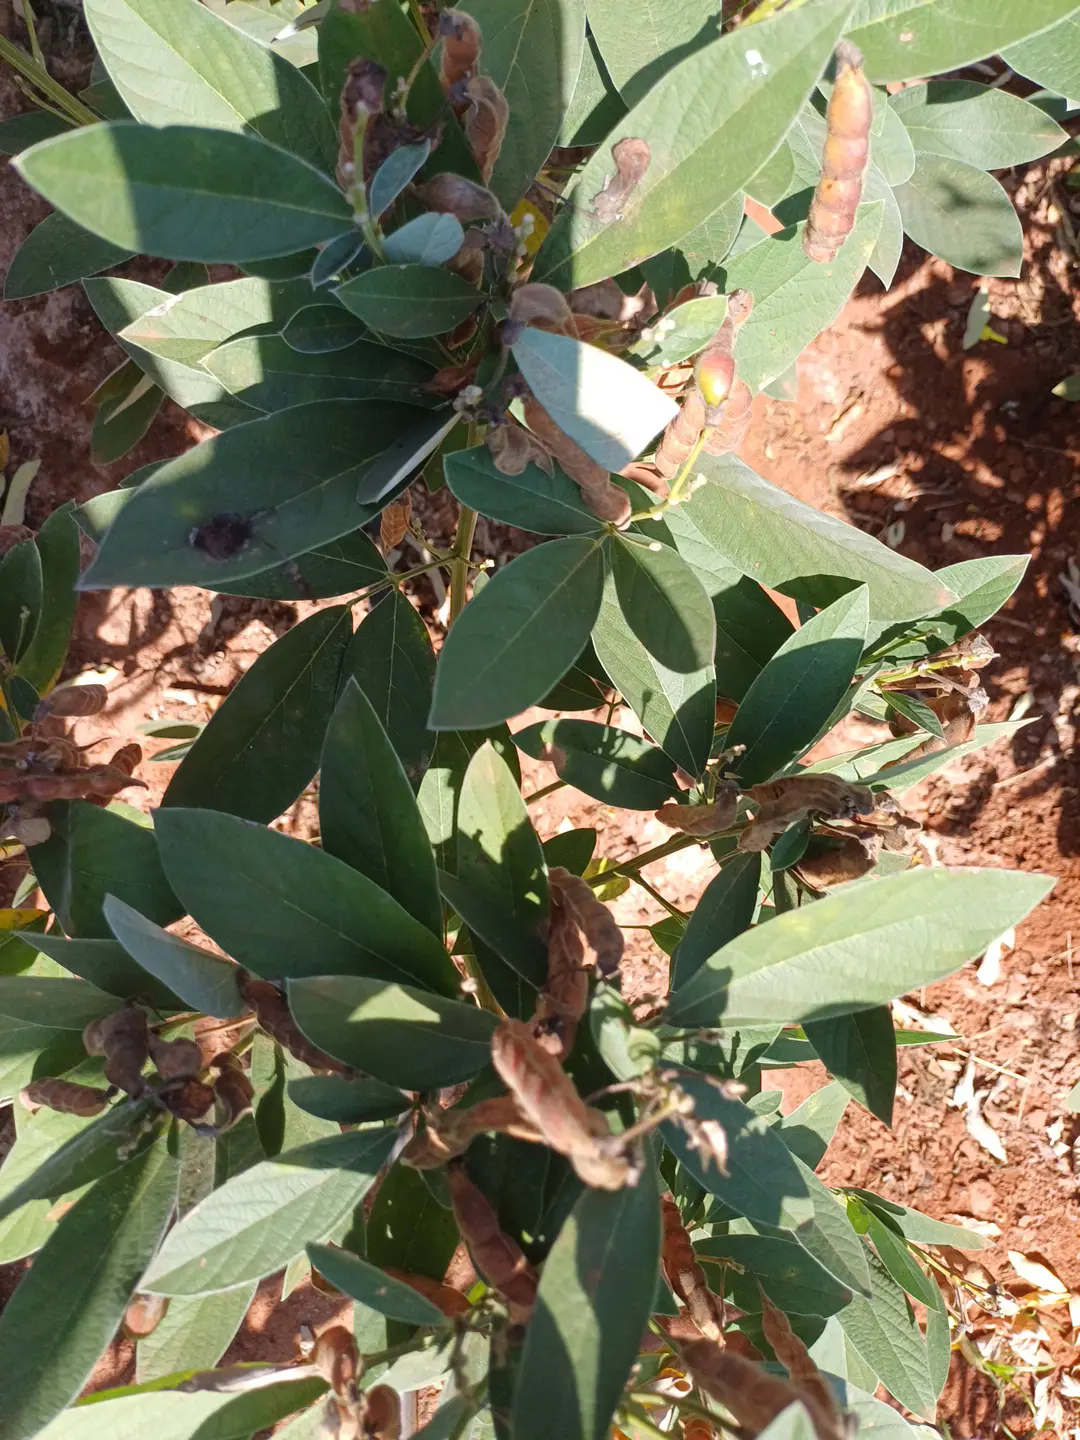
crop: pigeonpea
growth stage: development pod
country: Kenya
